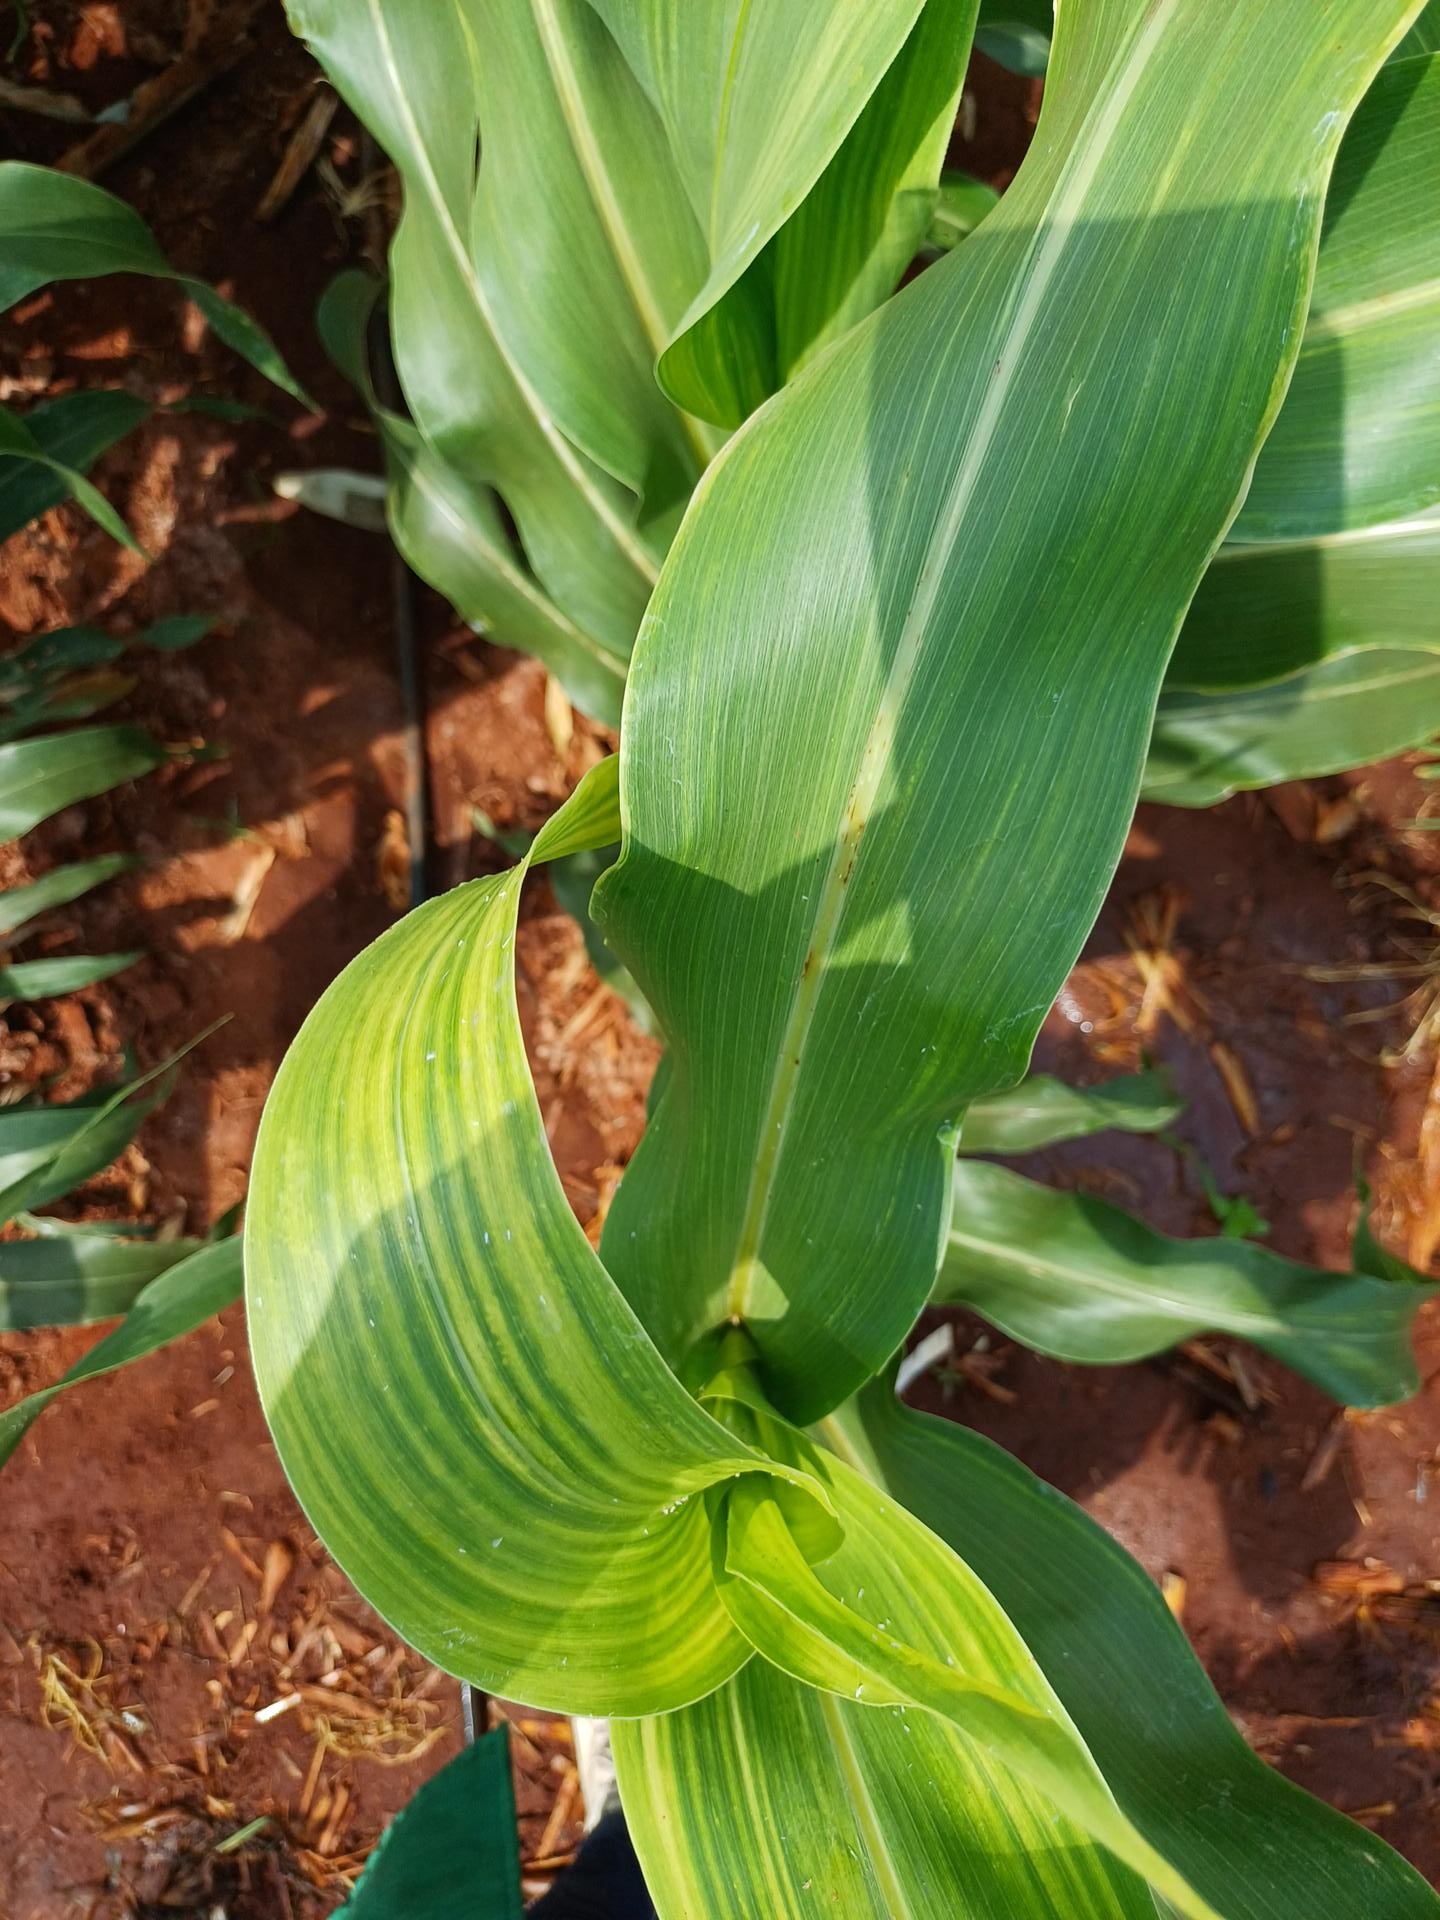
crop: sorghum
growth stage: vegetative
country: Kenya
